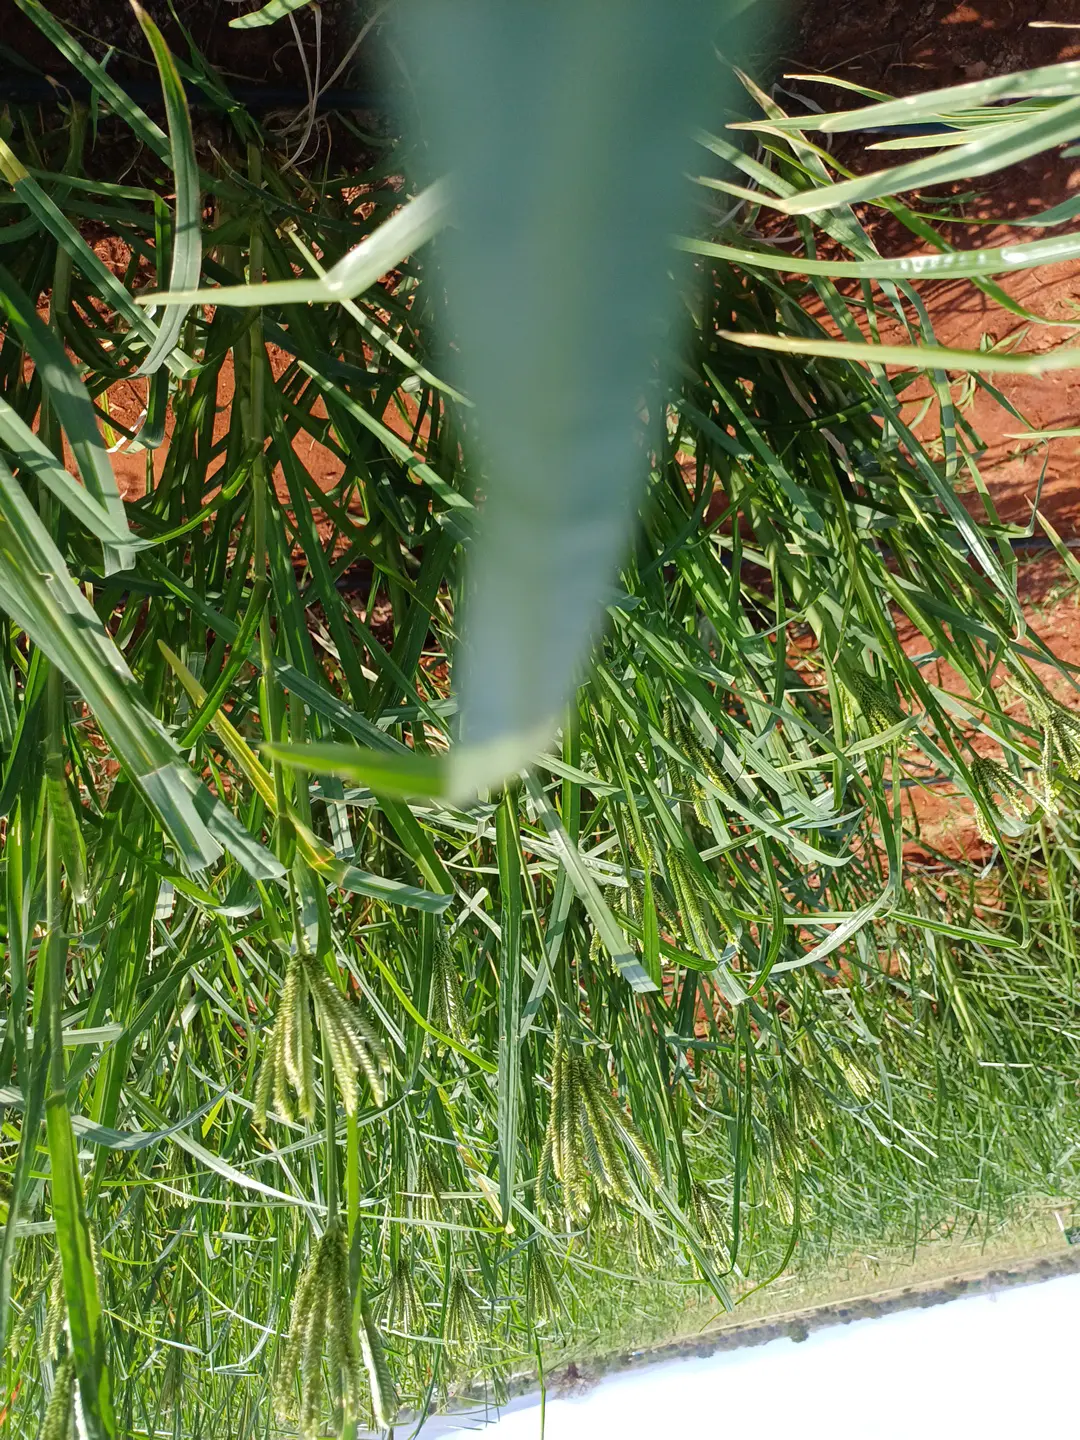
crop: finger millet
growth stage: flowering
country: Kenya
